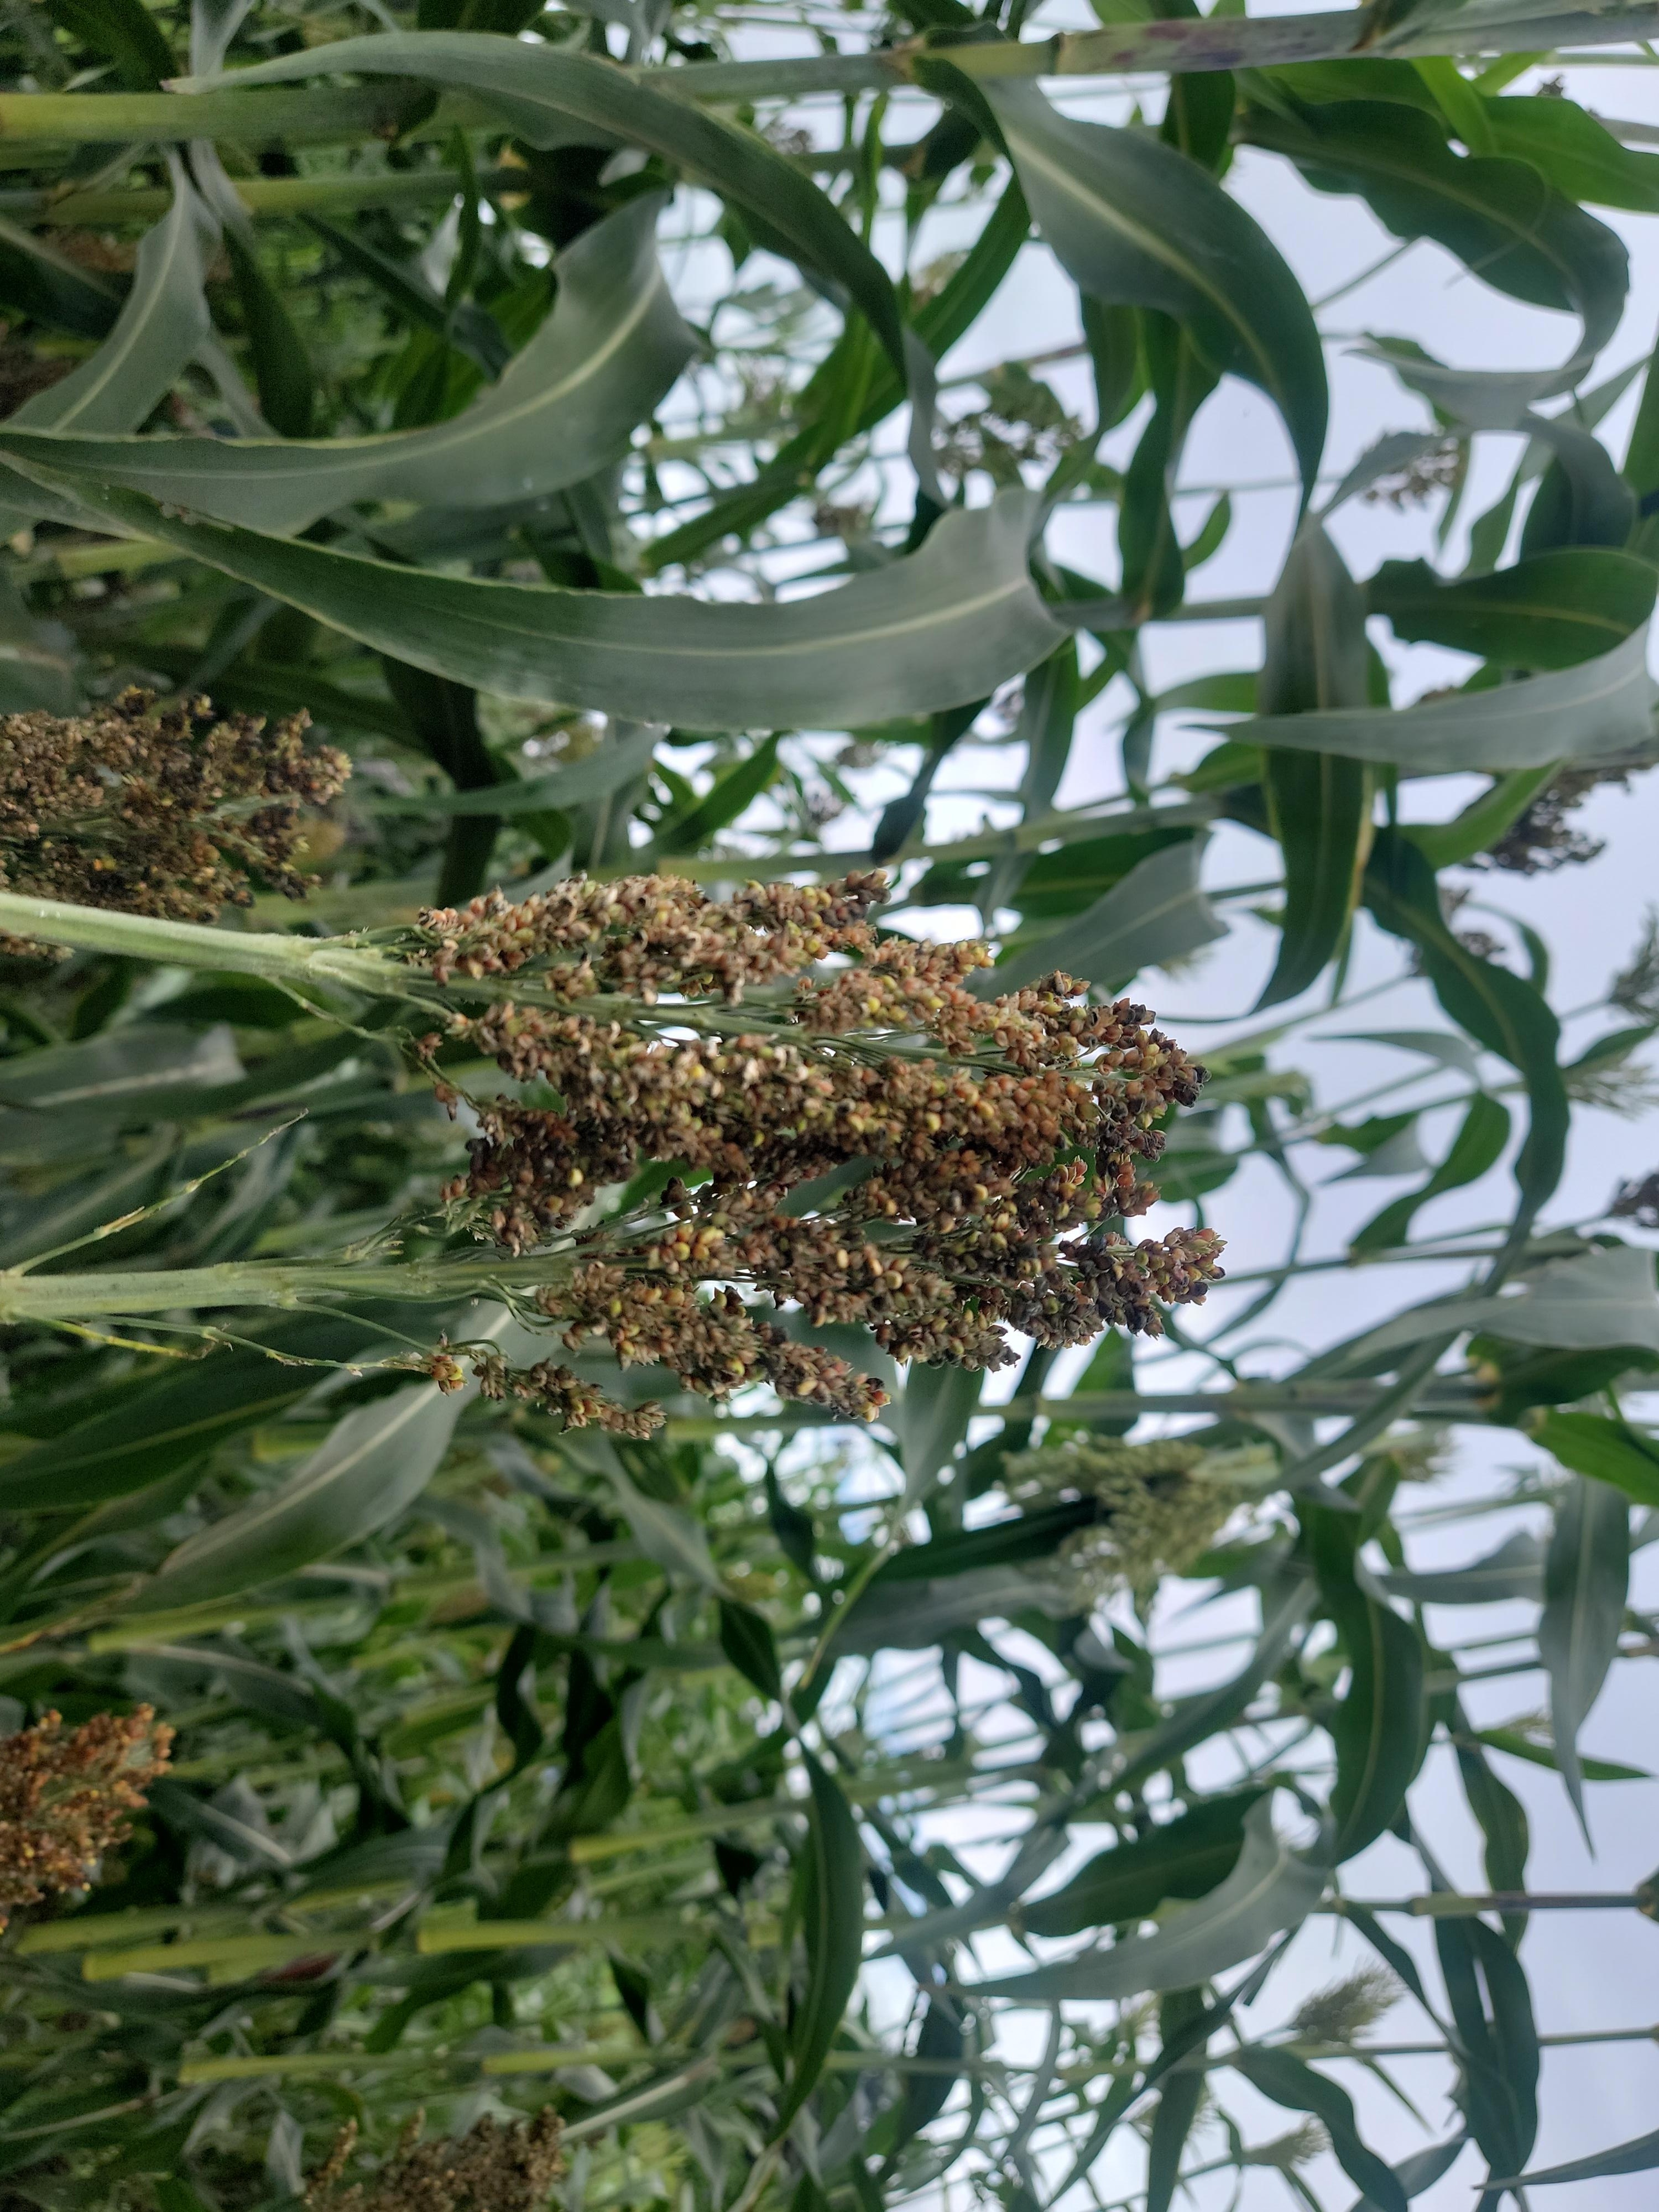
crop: sorghum
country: Tanzania
